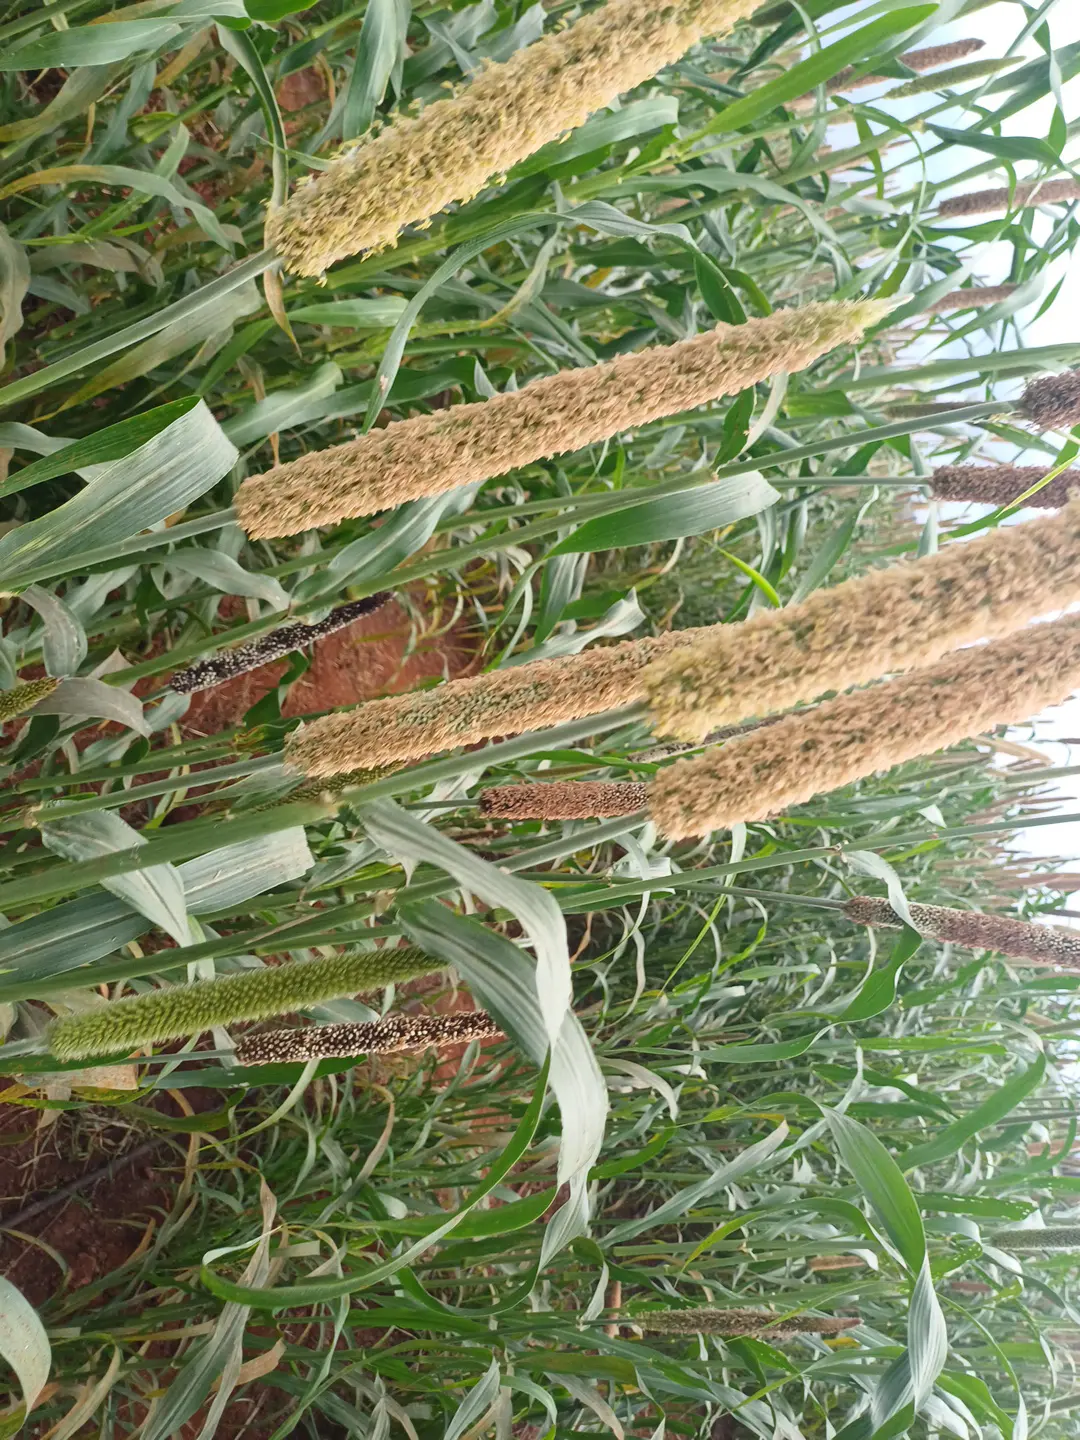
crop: pearl millet
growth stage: filling grain
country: Kenya
